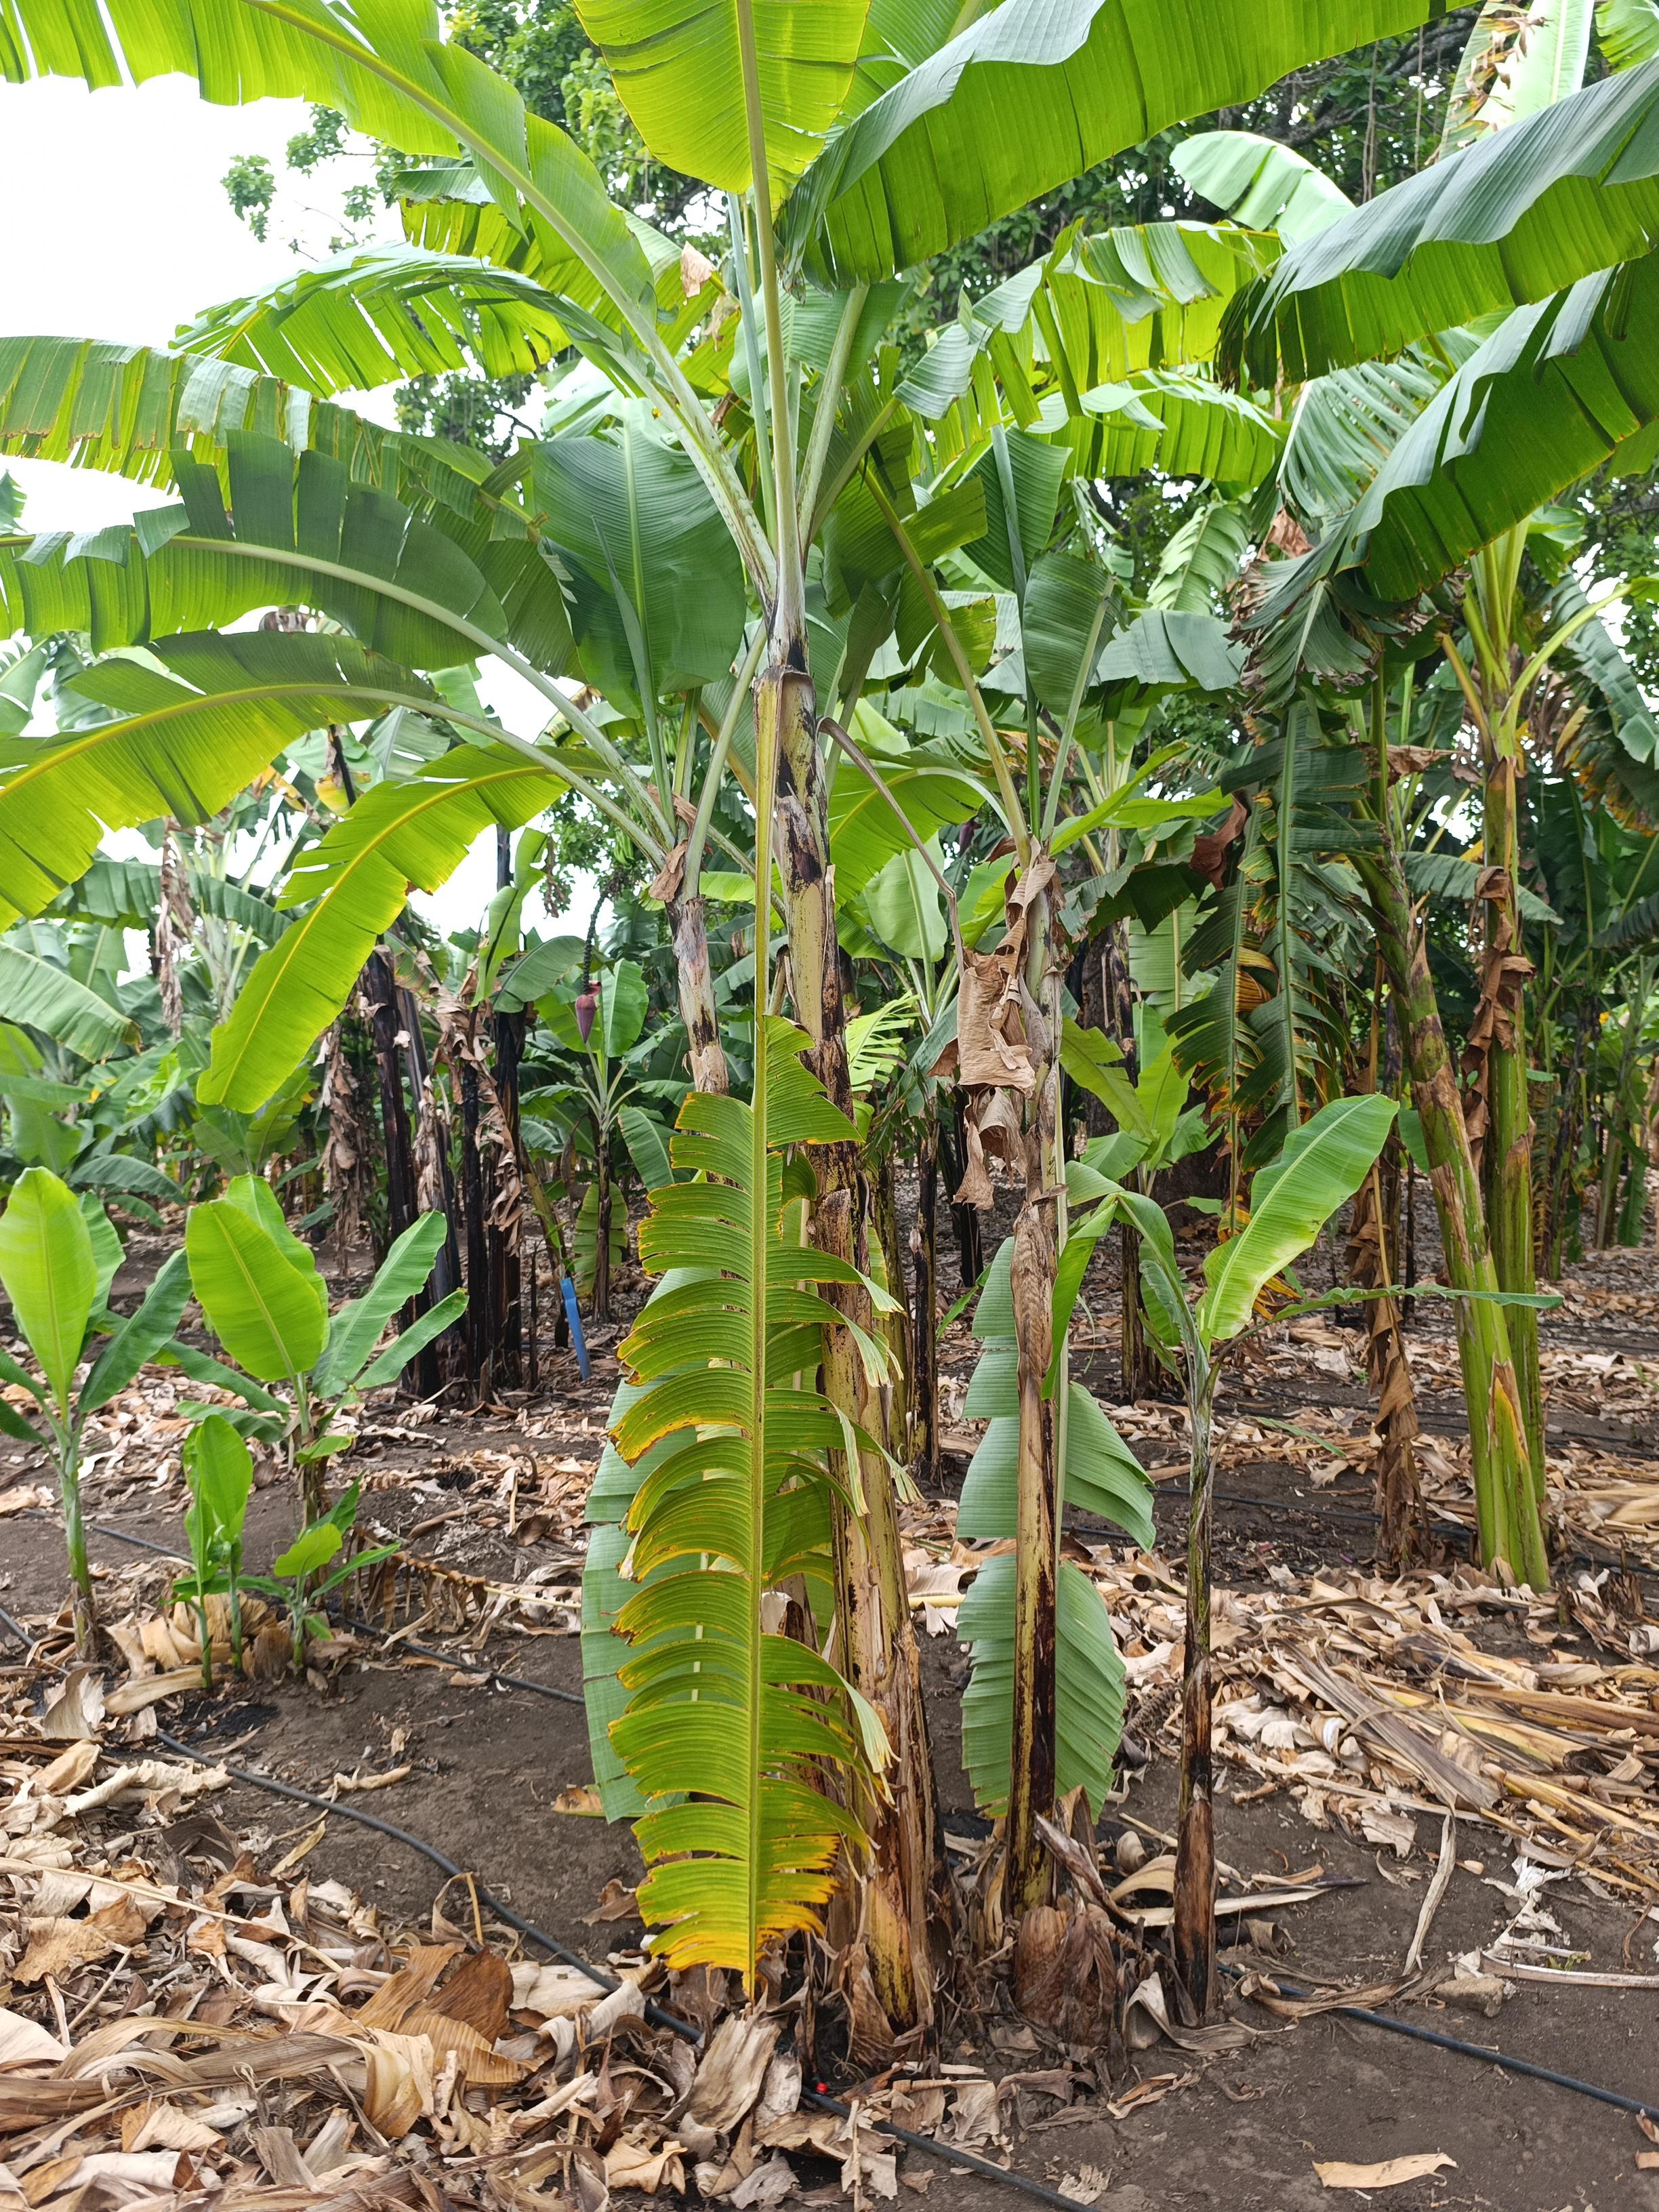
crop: banana
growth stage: vegetative
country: Tanzania
